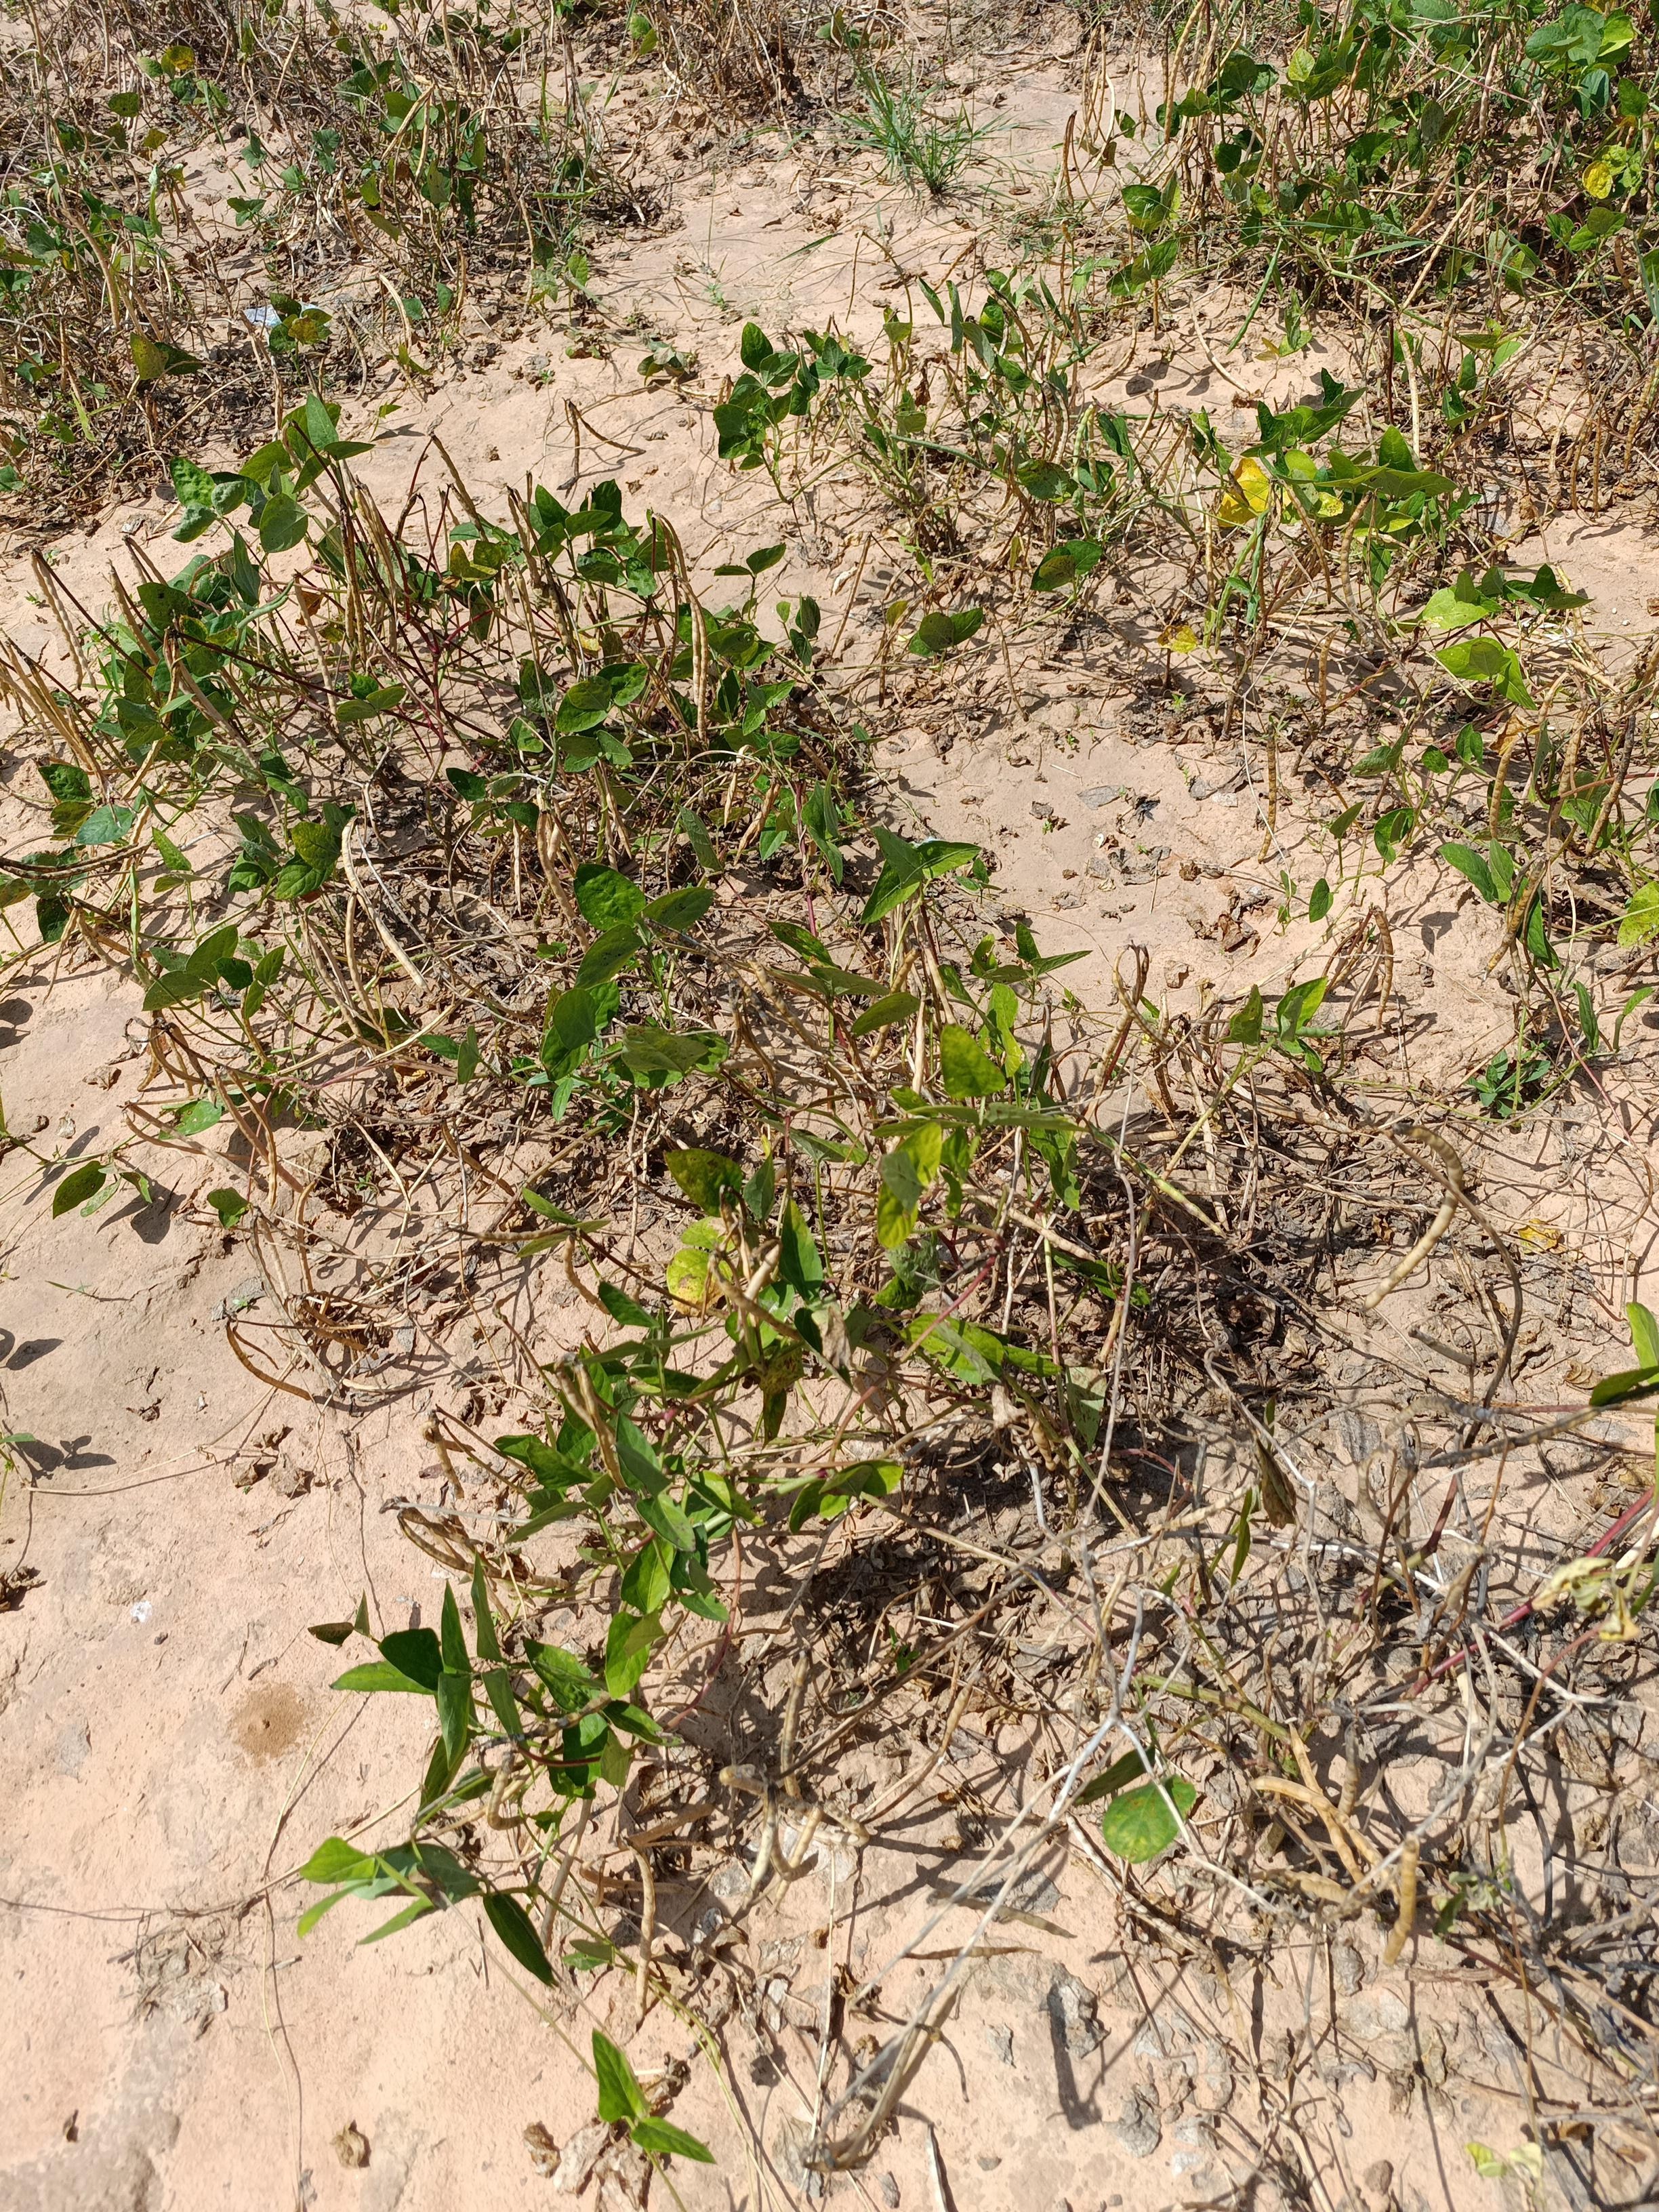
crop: cowpea
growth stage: maturity
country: Nigeria
